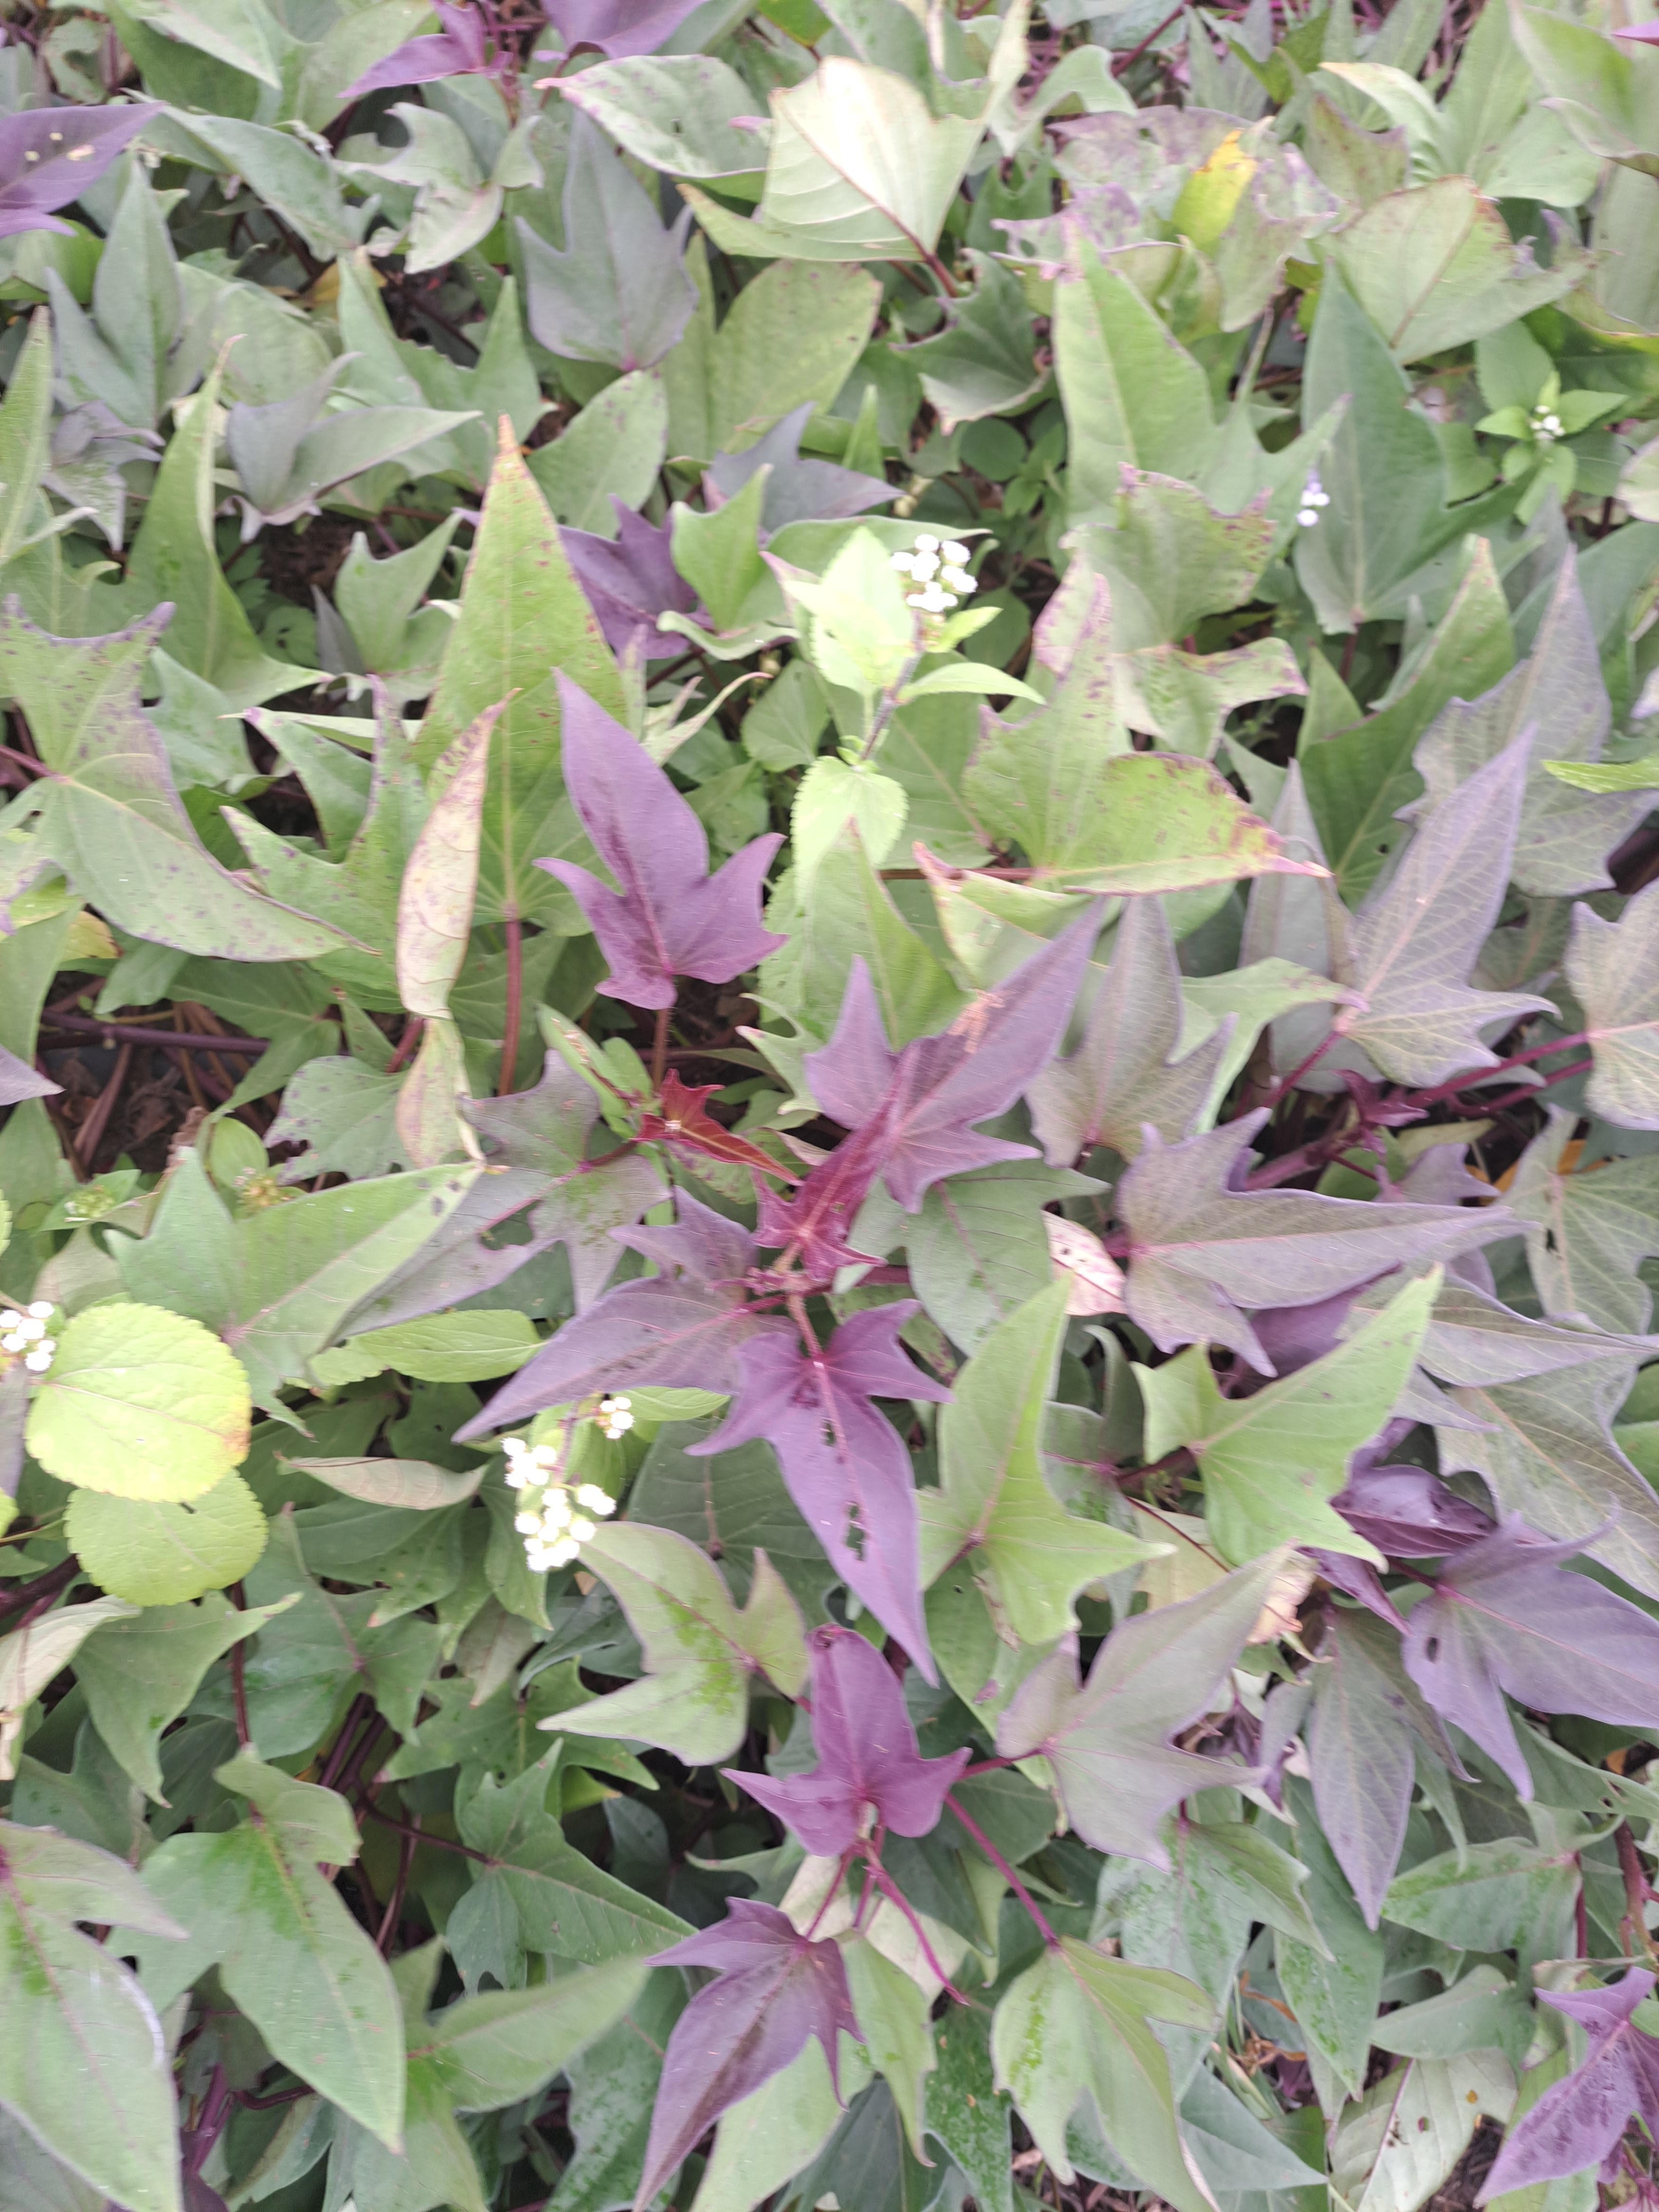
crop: sweet potato
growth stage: flowering
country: Tanzania
